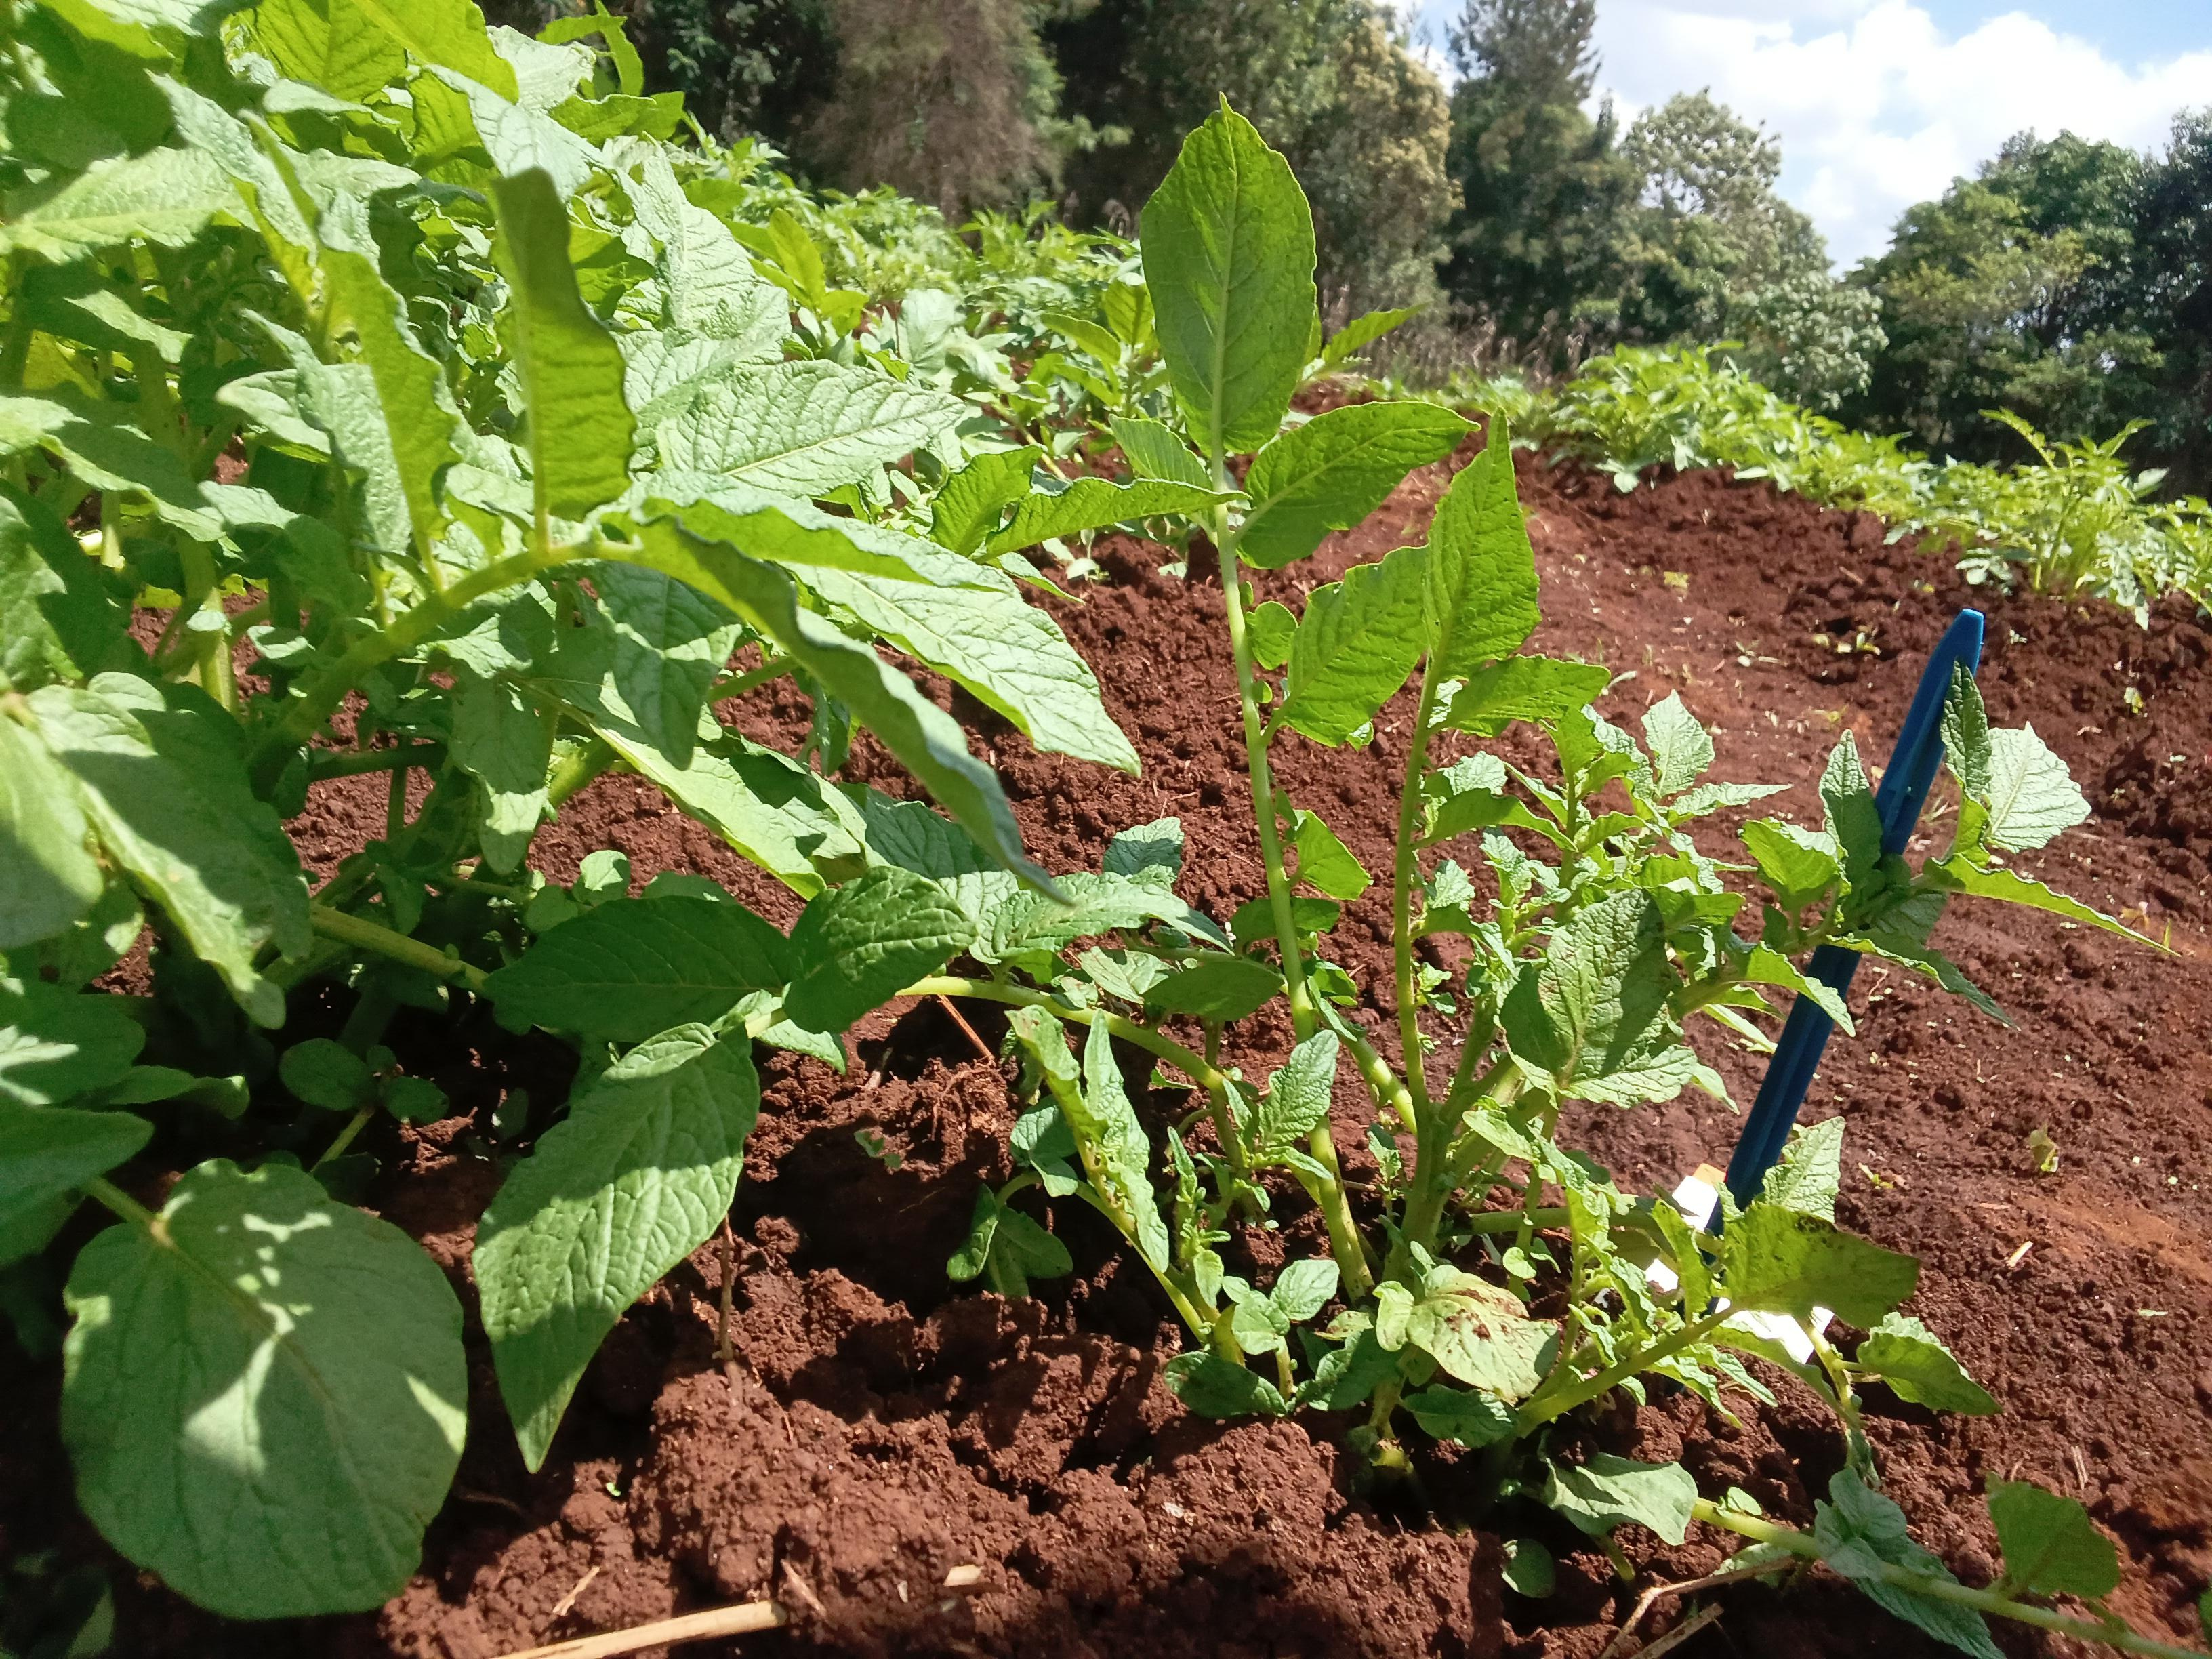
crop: potato
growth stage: vegetative
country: Kenya
